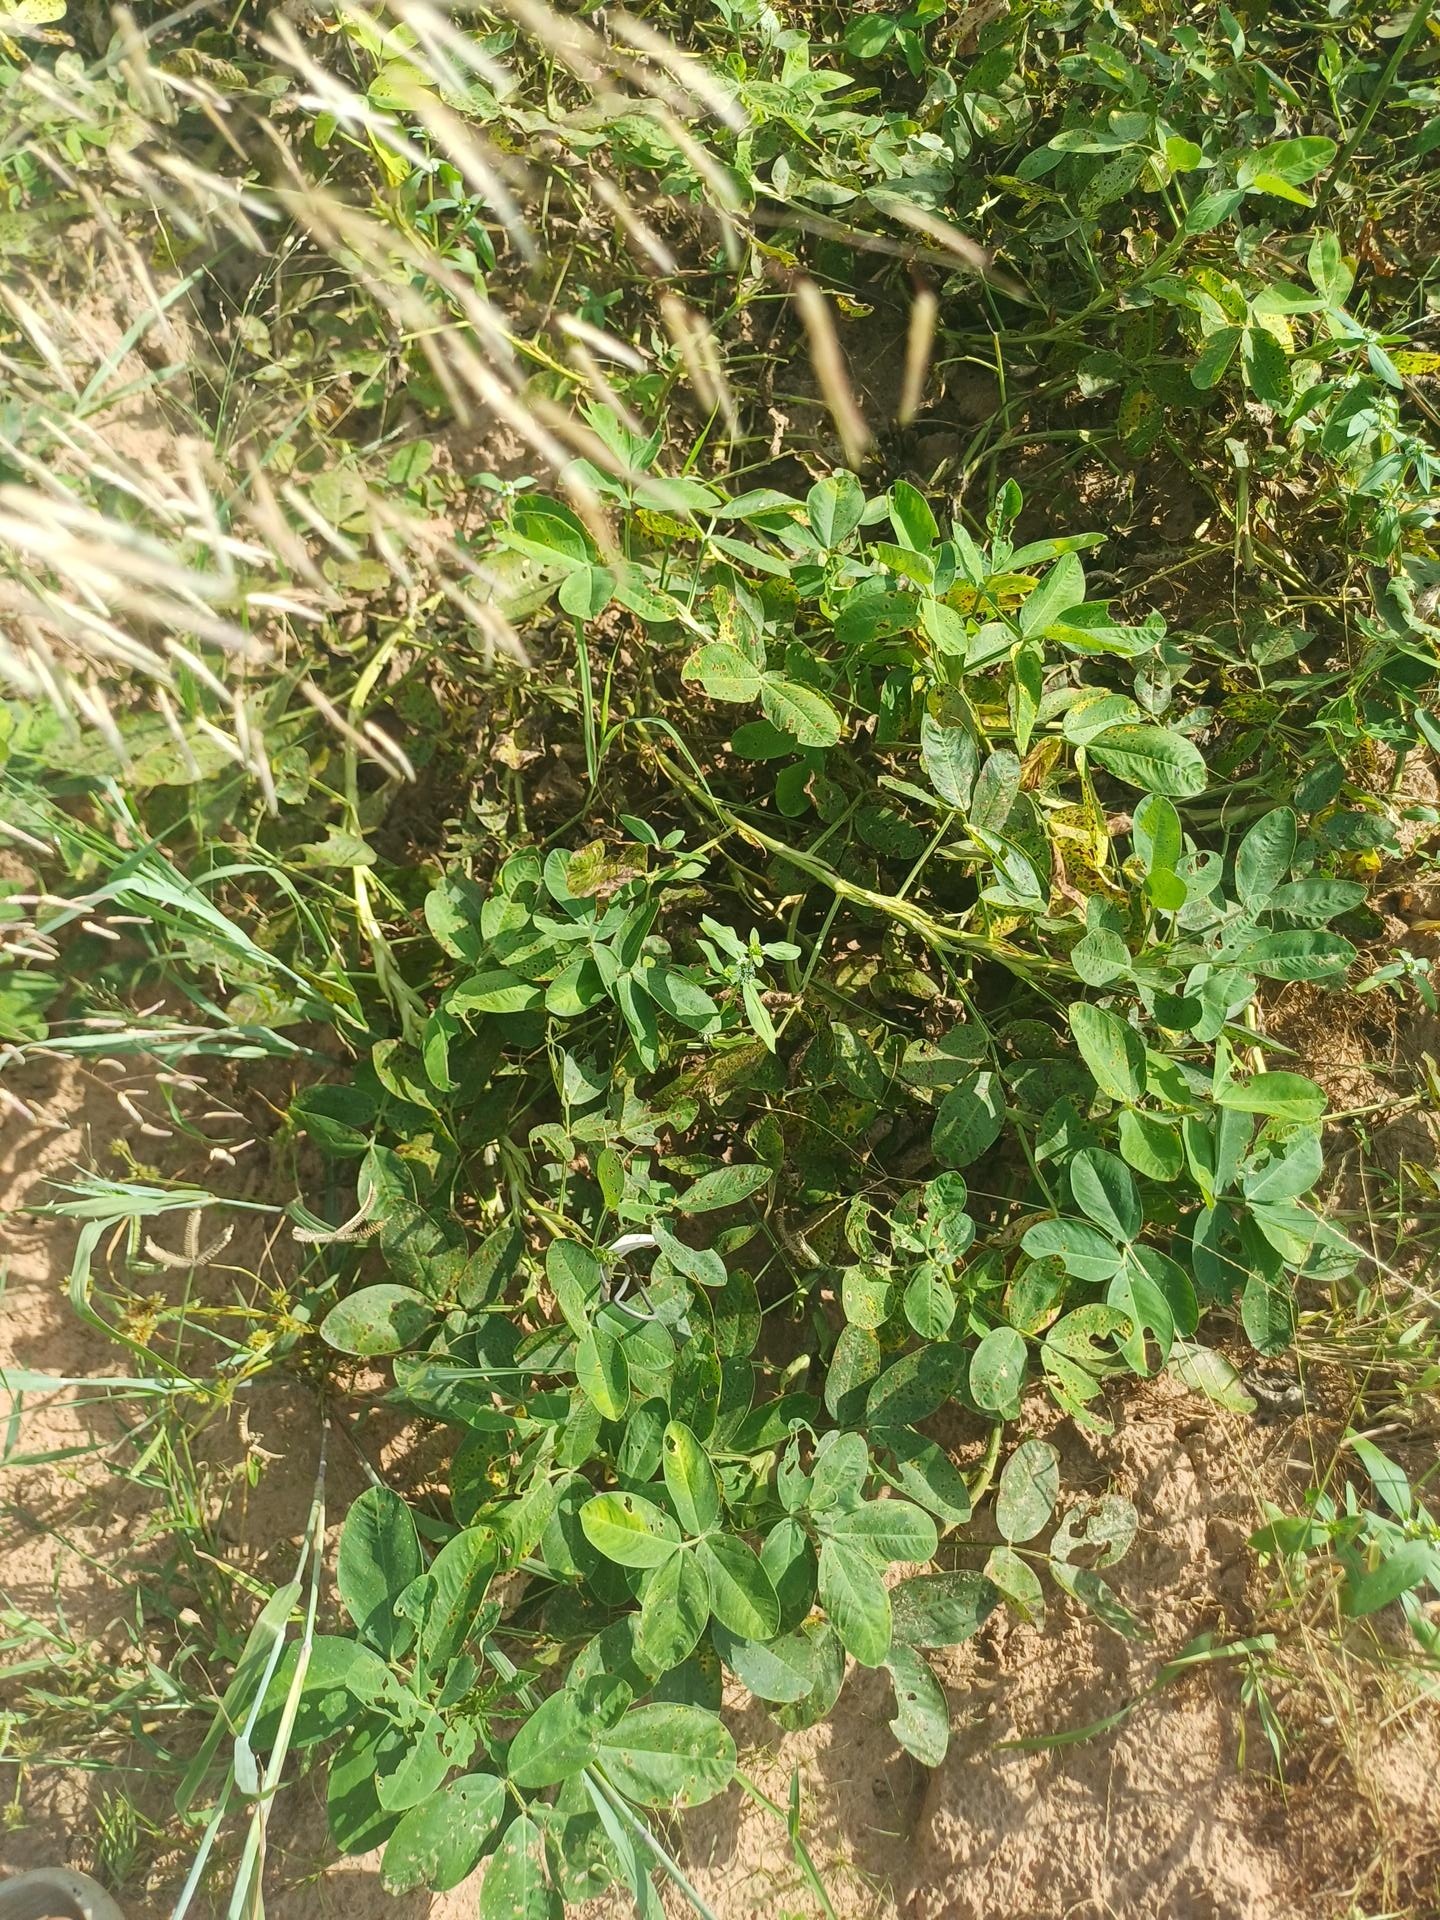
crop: groundnut
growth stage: flowering
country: Senegal
